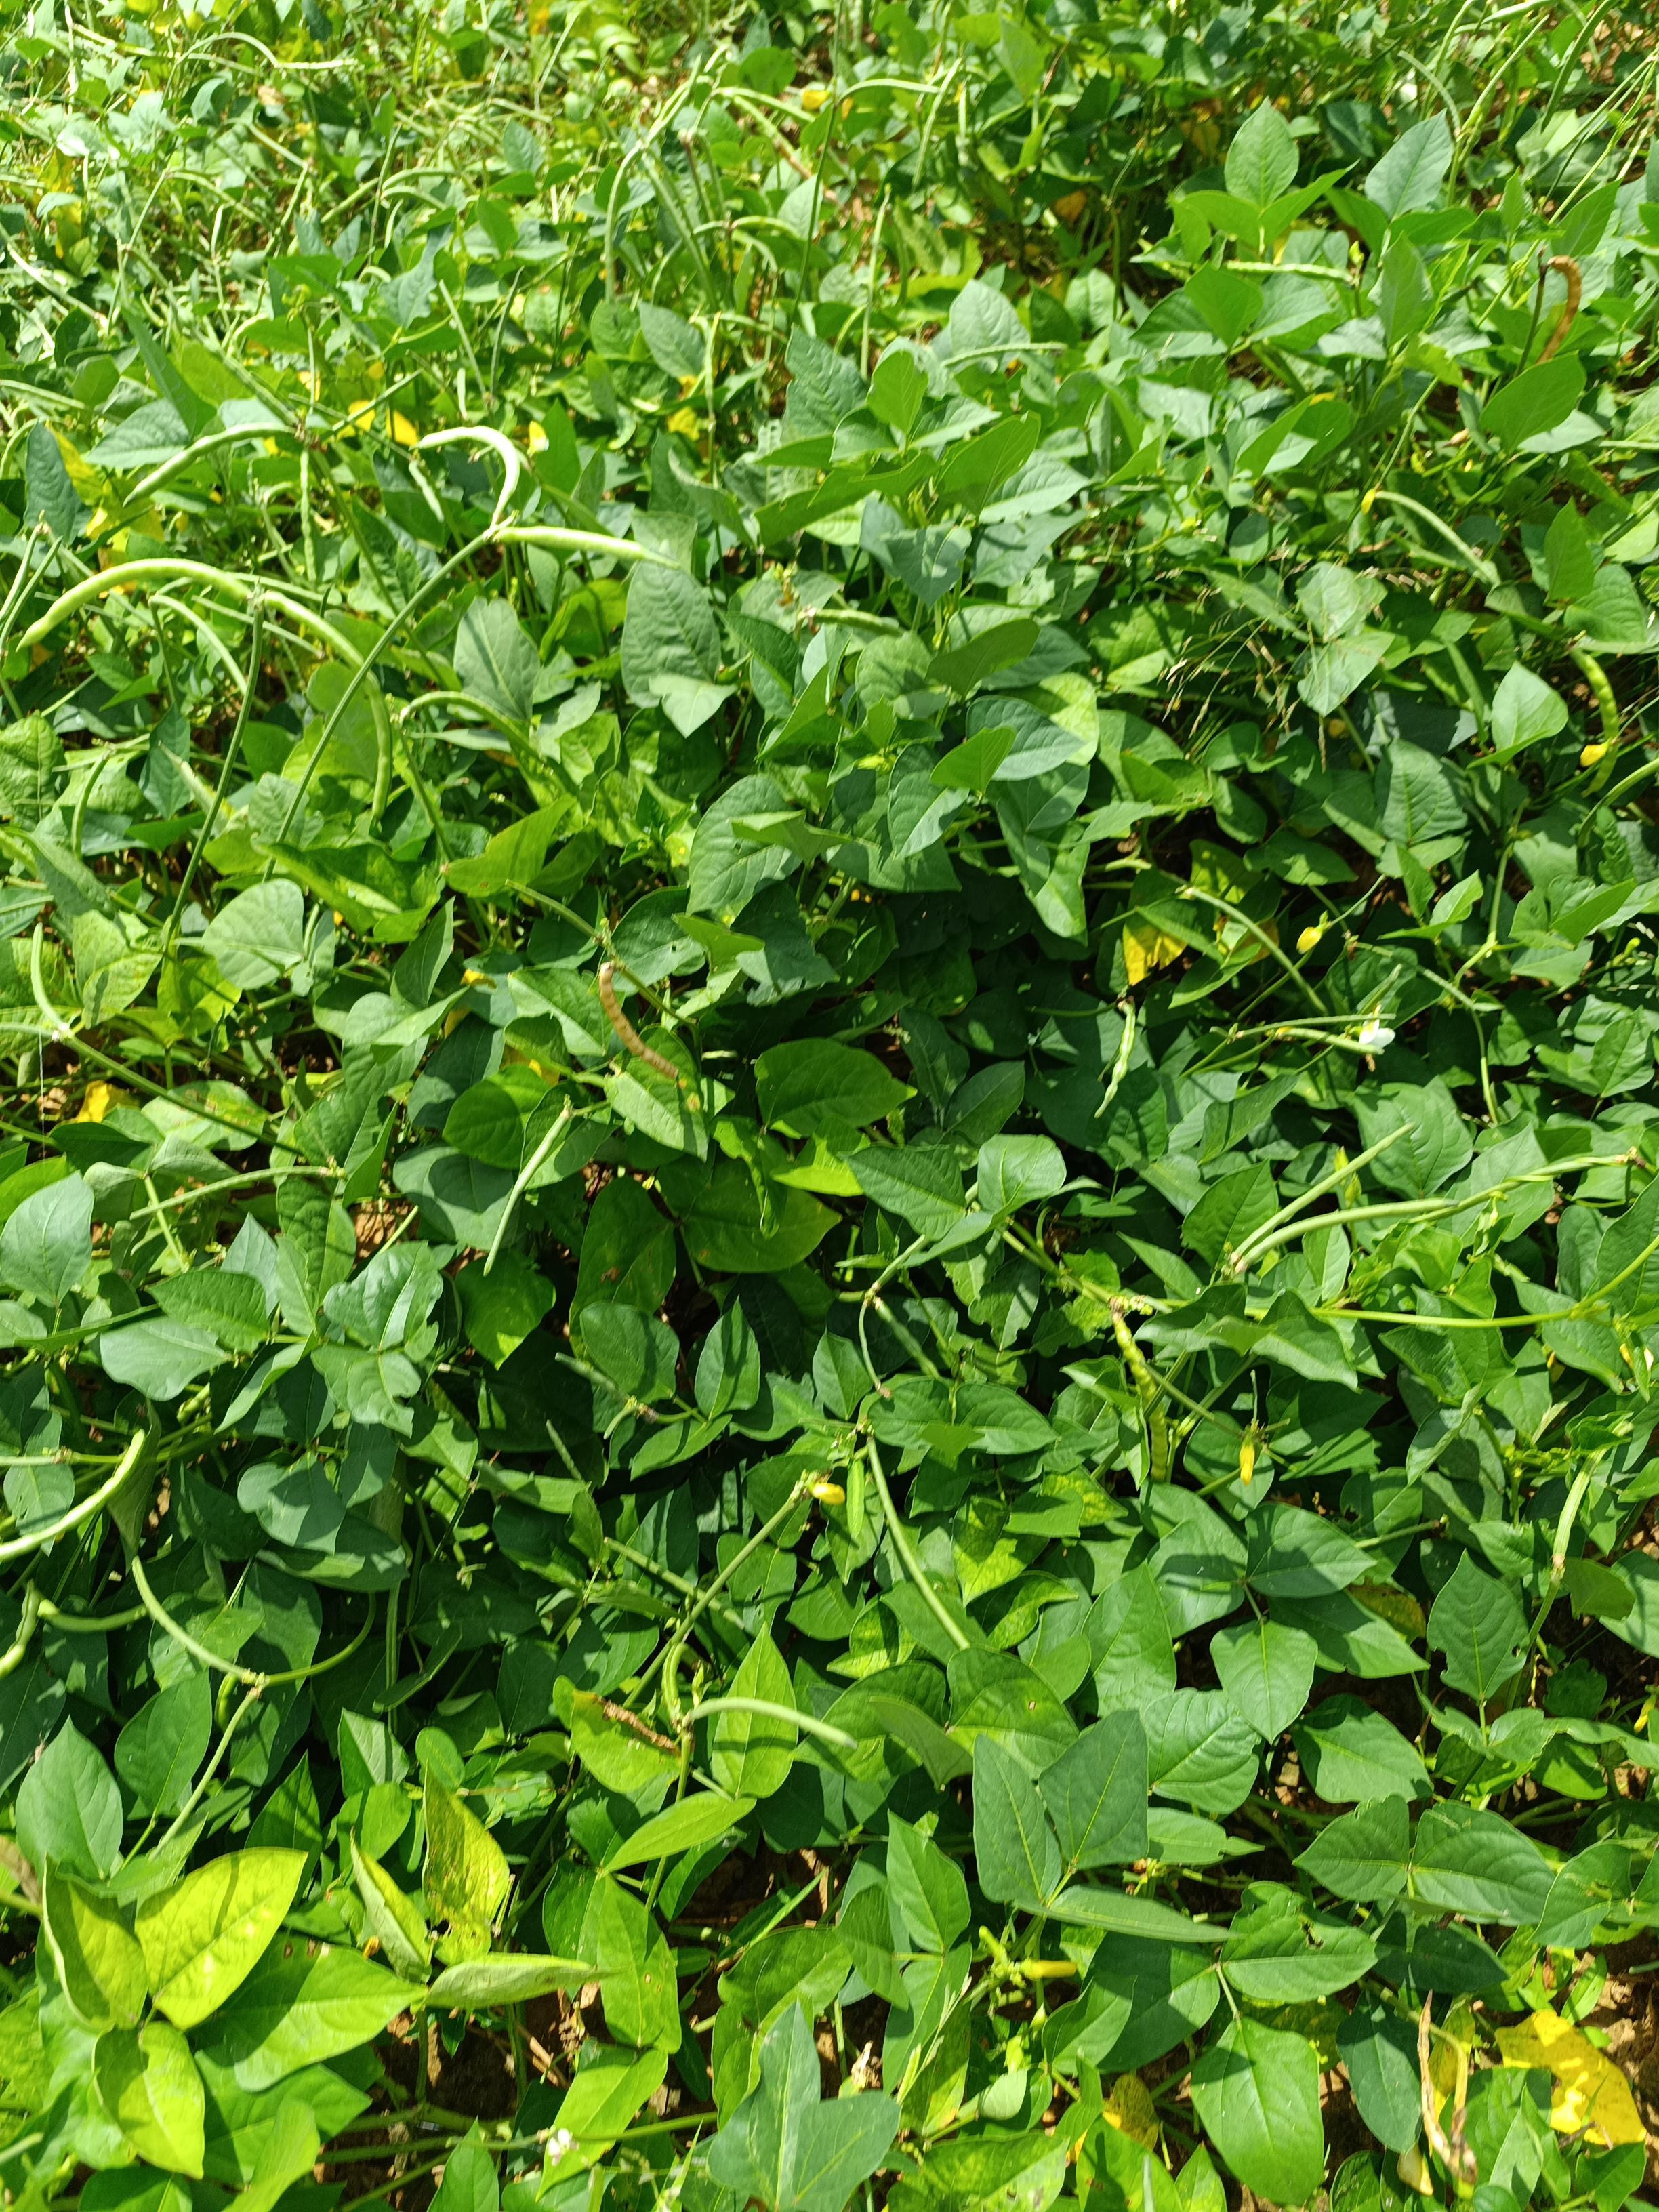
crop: cowpea
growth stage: maturity
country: Nigeria
